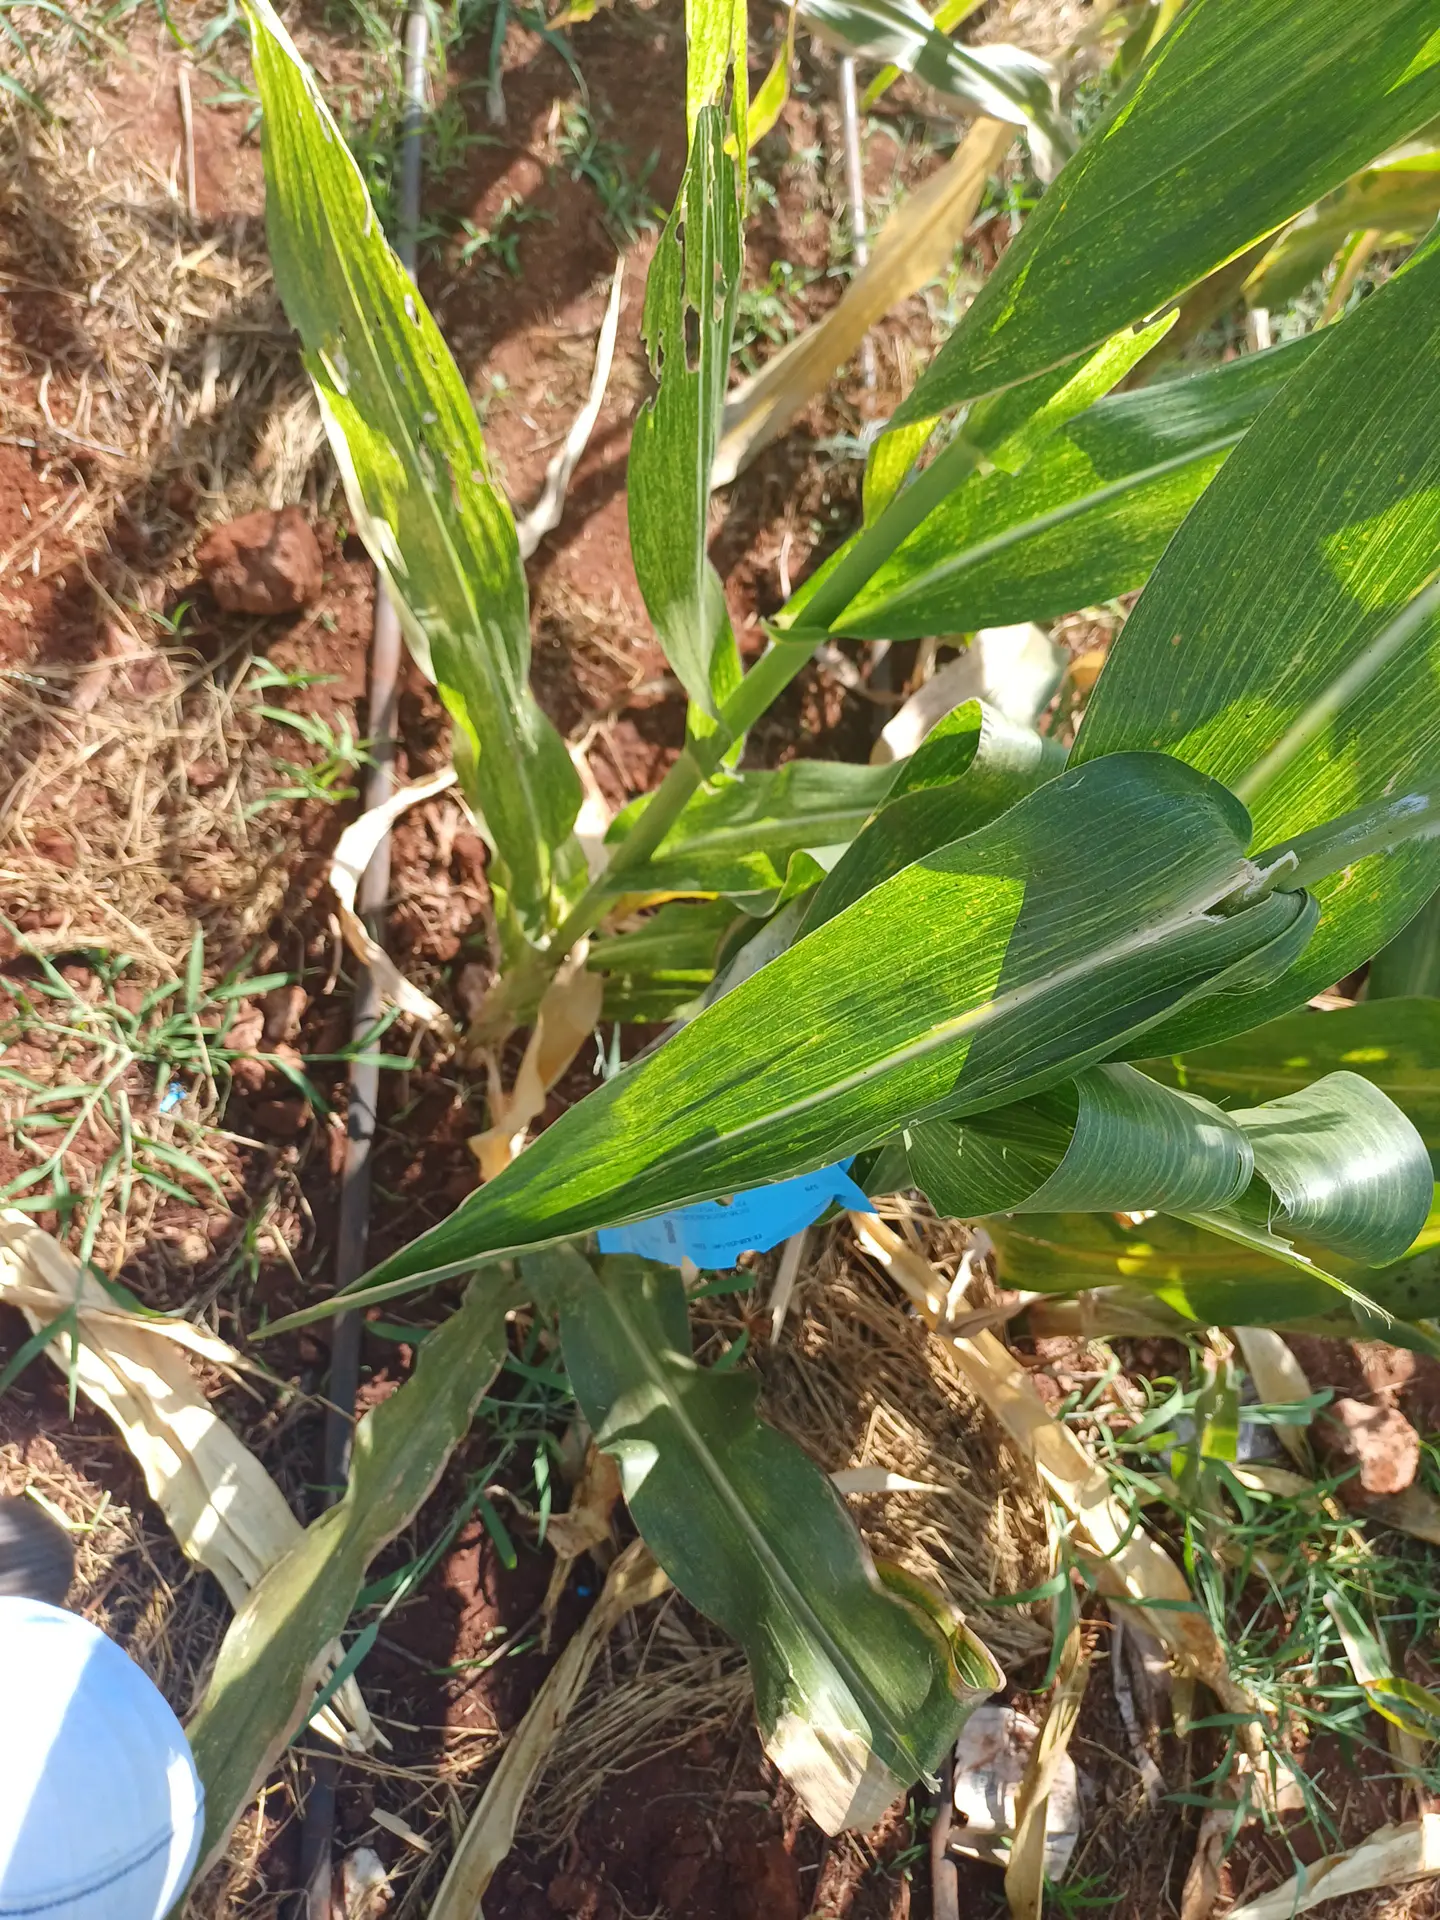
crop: maize
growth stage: flowering
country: Kenya
